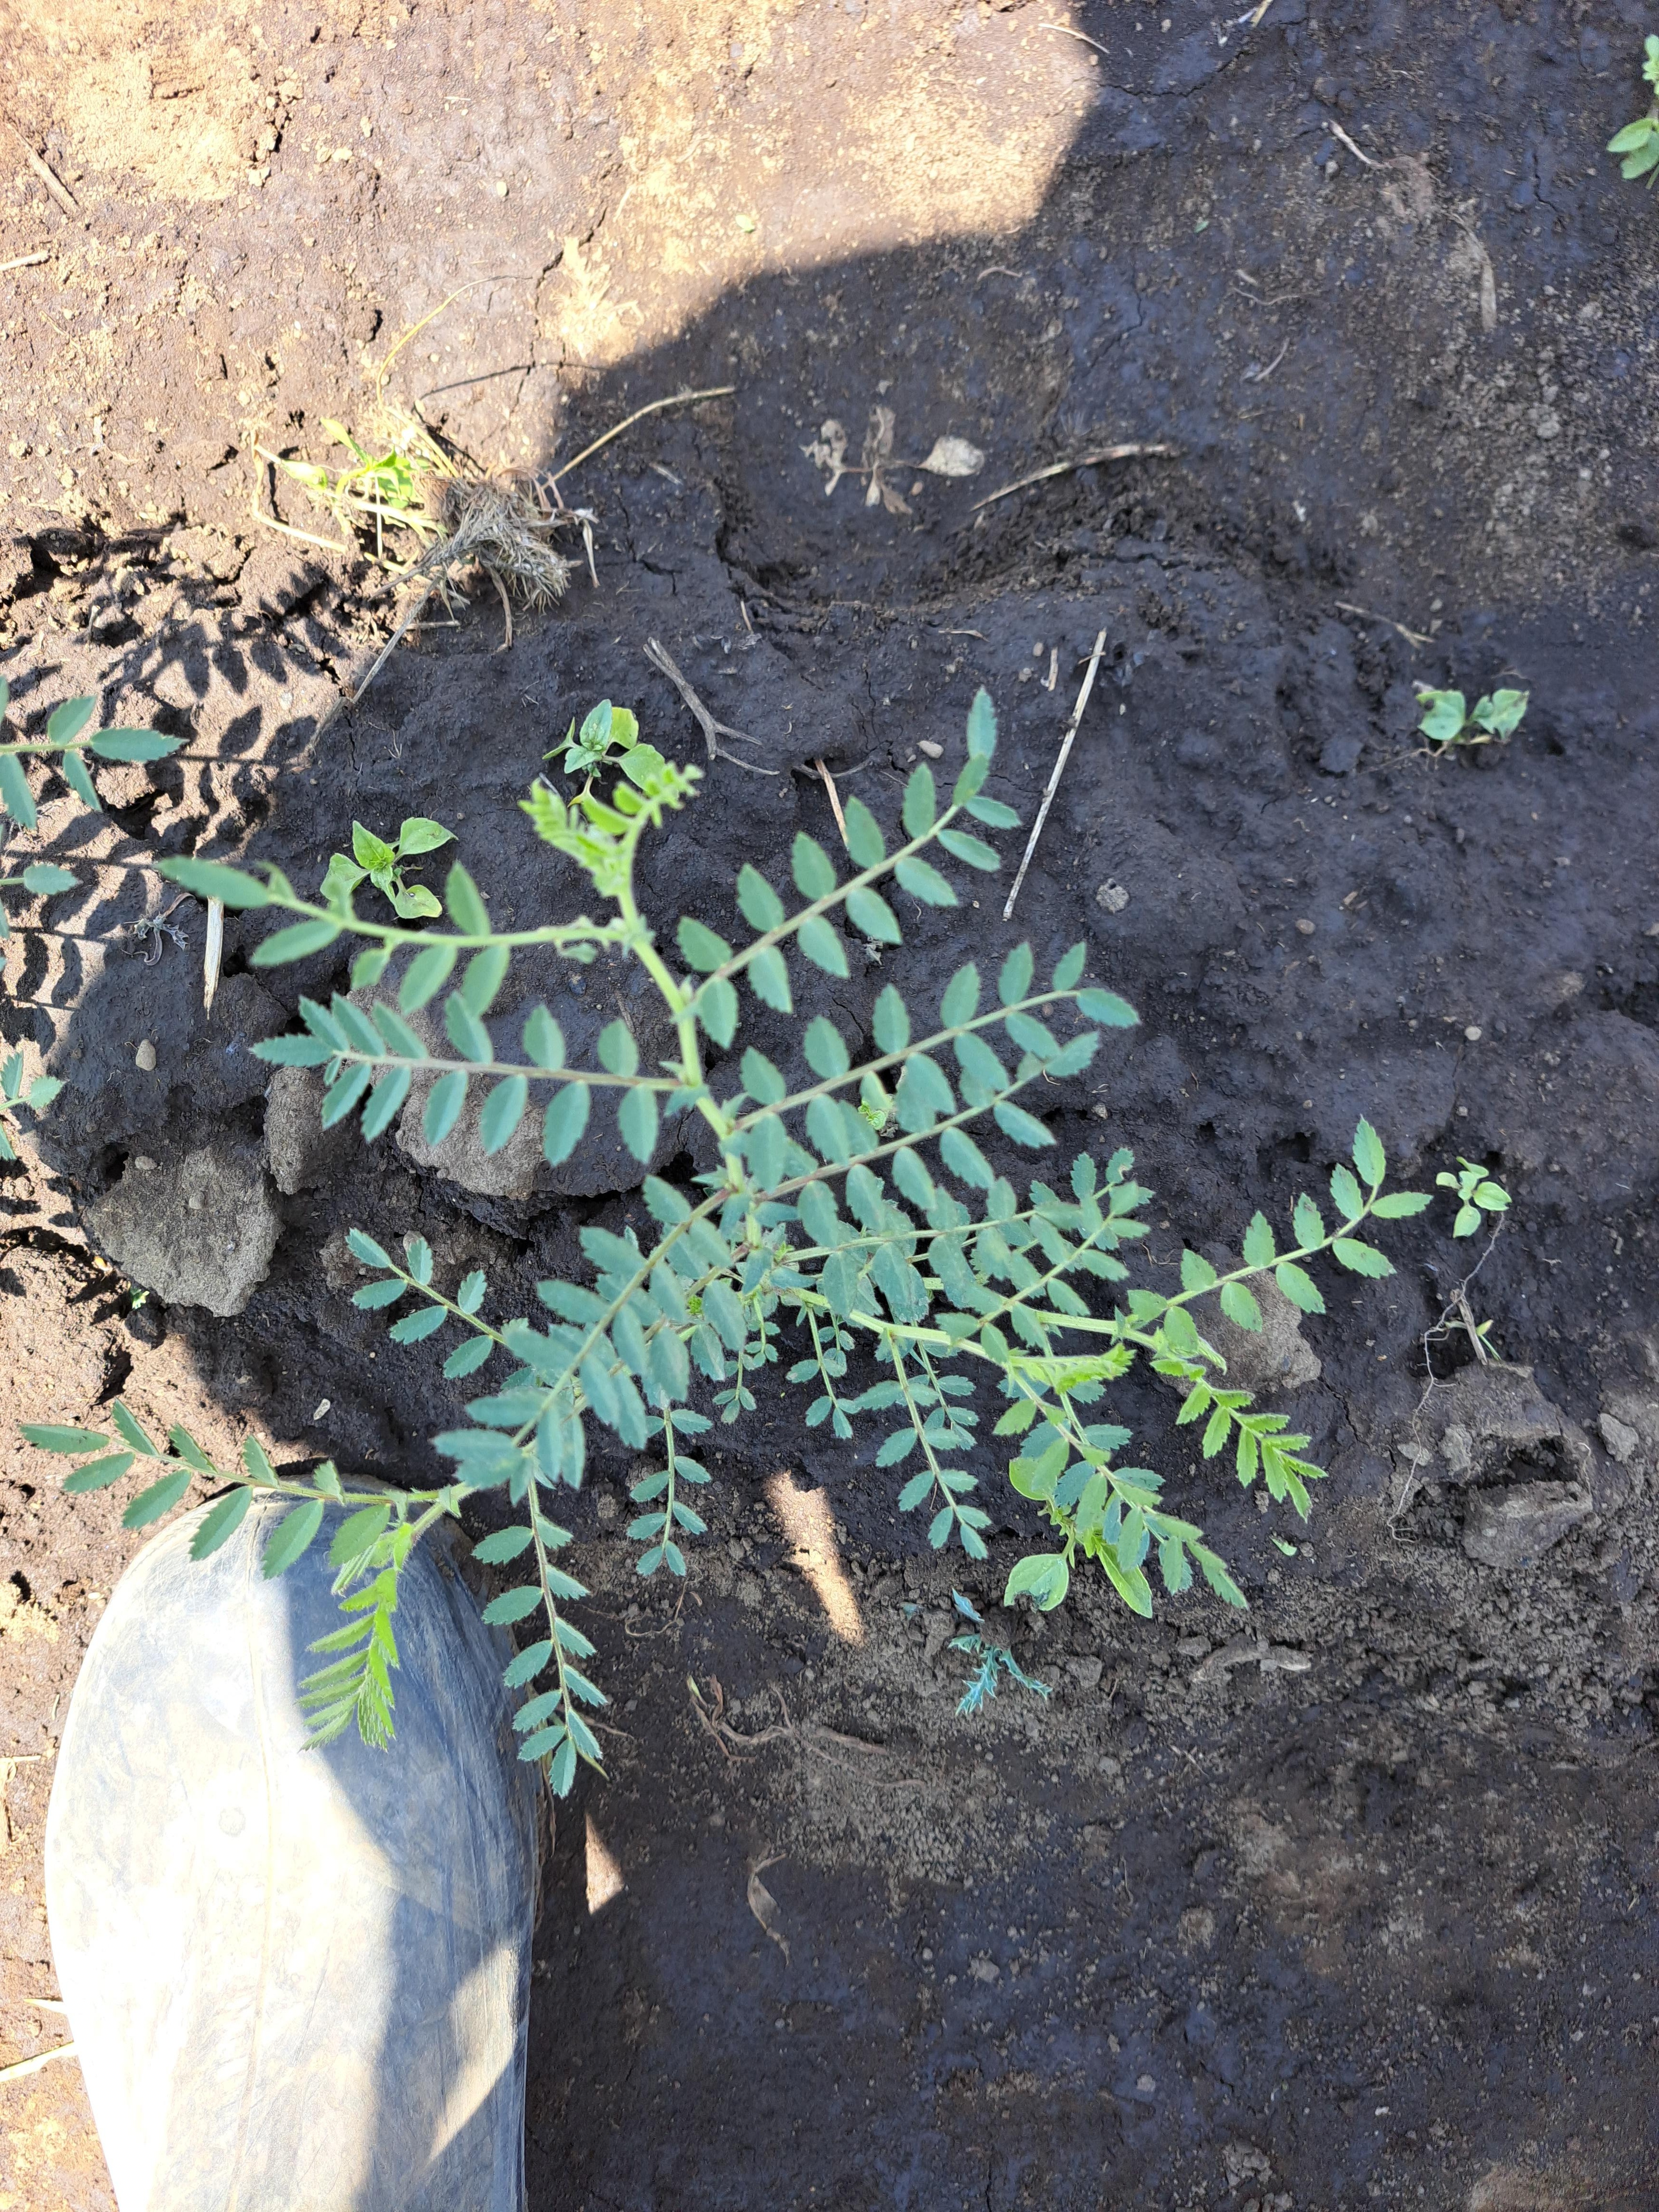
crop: chickpea
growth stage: vegetative
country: Tanzania
